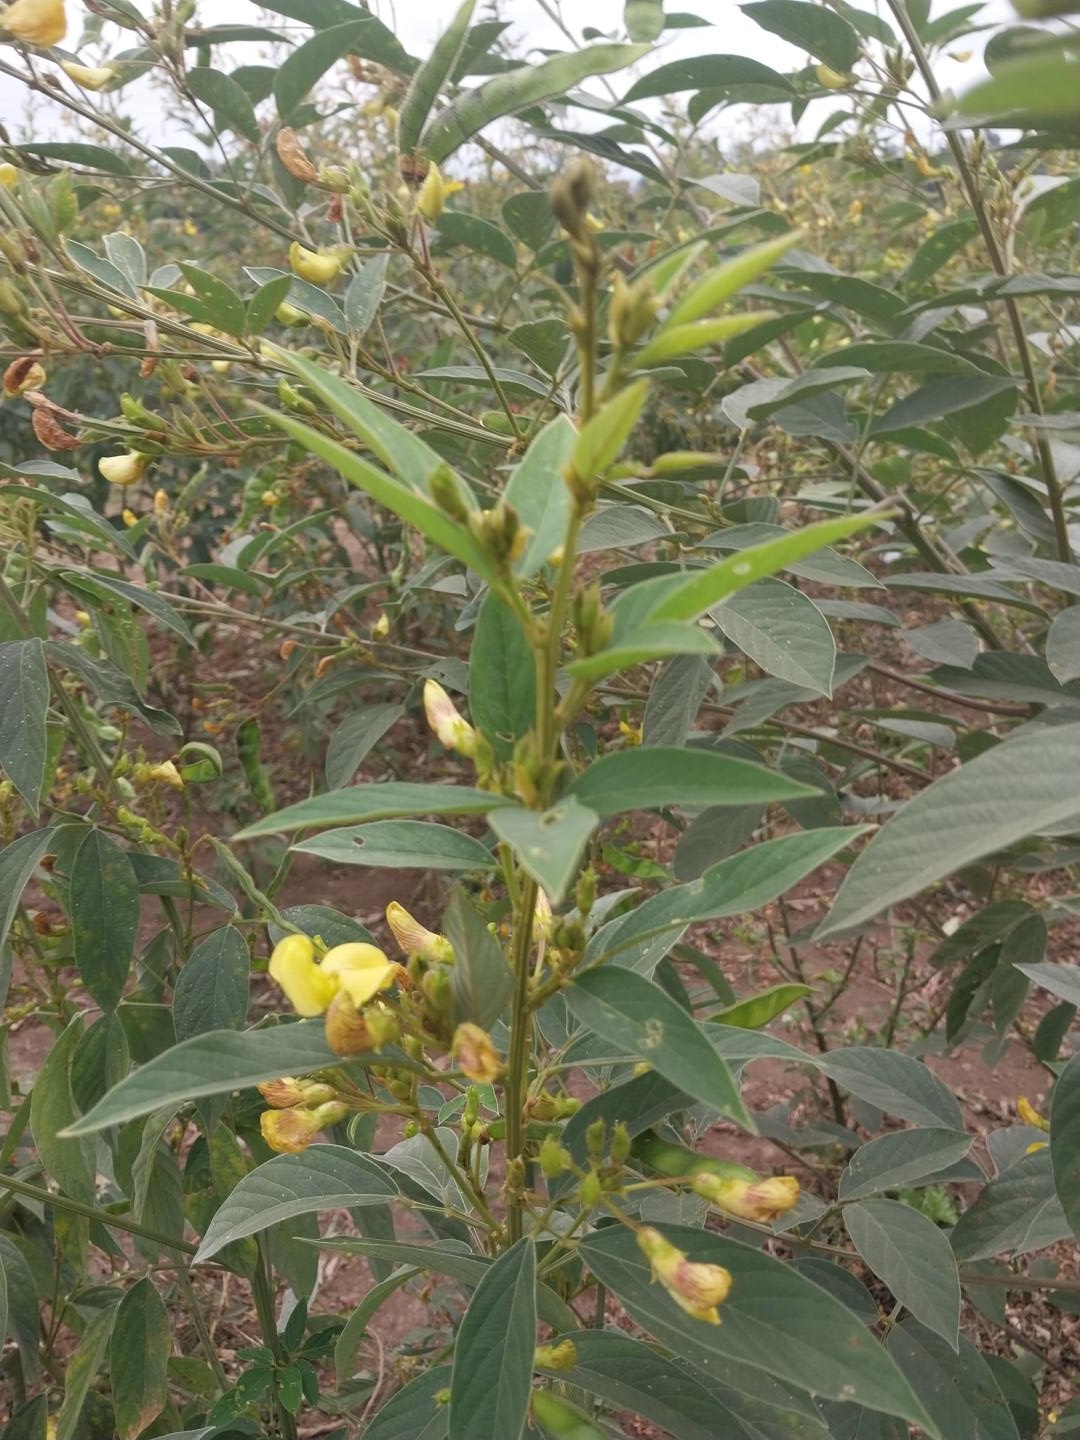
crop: pigeonpea
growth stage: development pod
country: Tanzania
